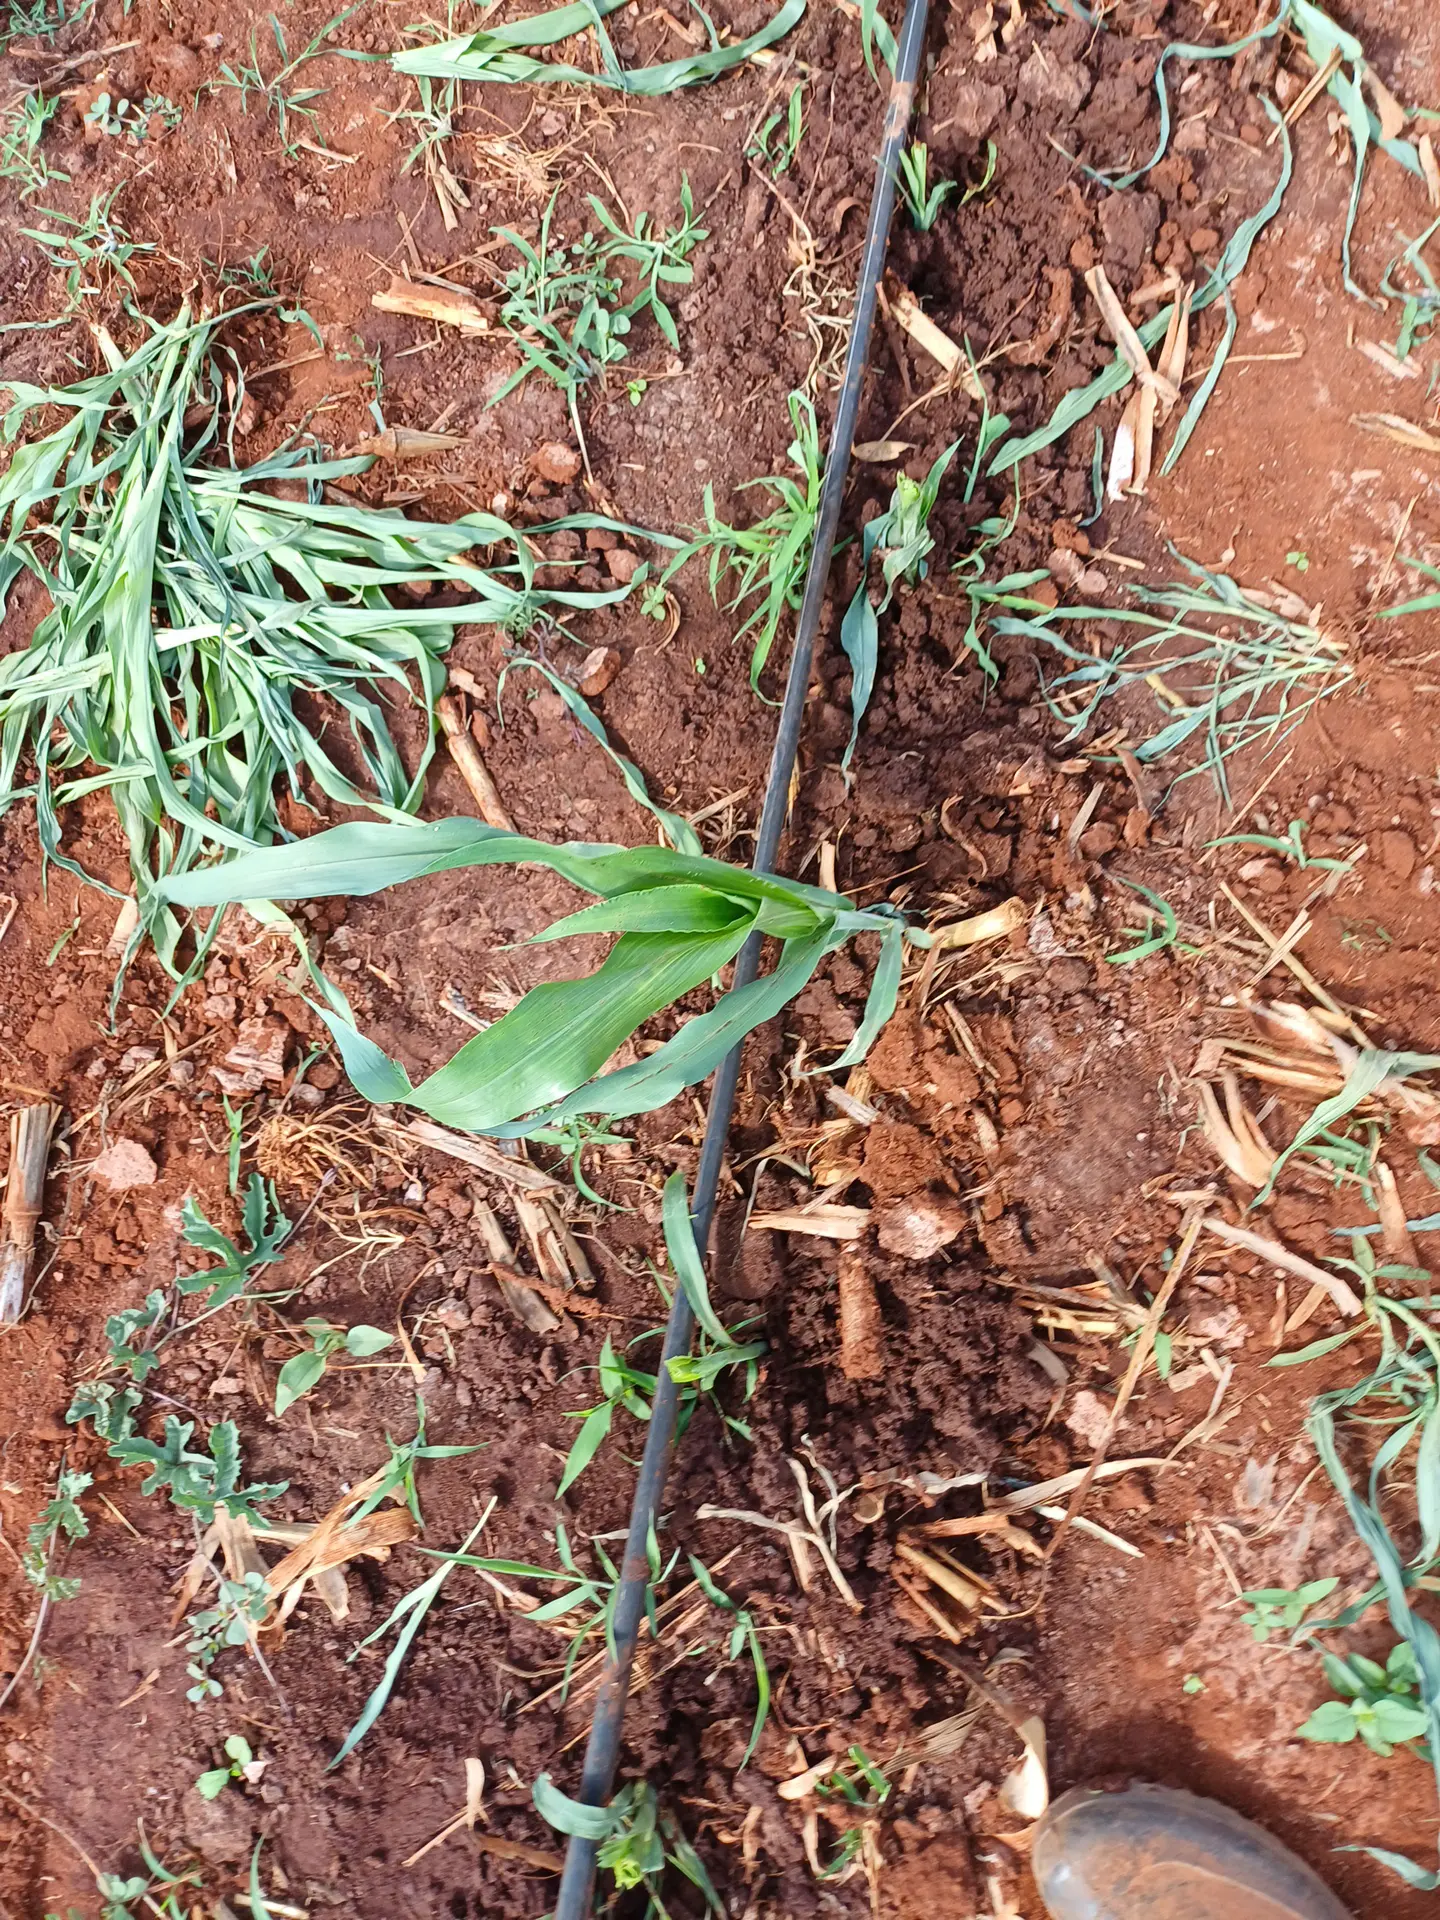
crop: sorghum
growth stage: vegetative
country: Kenya
